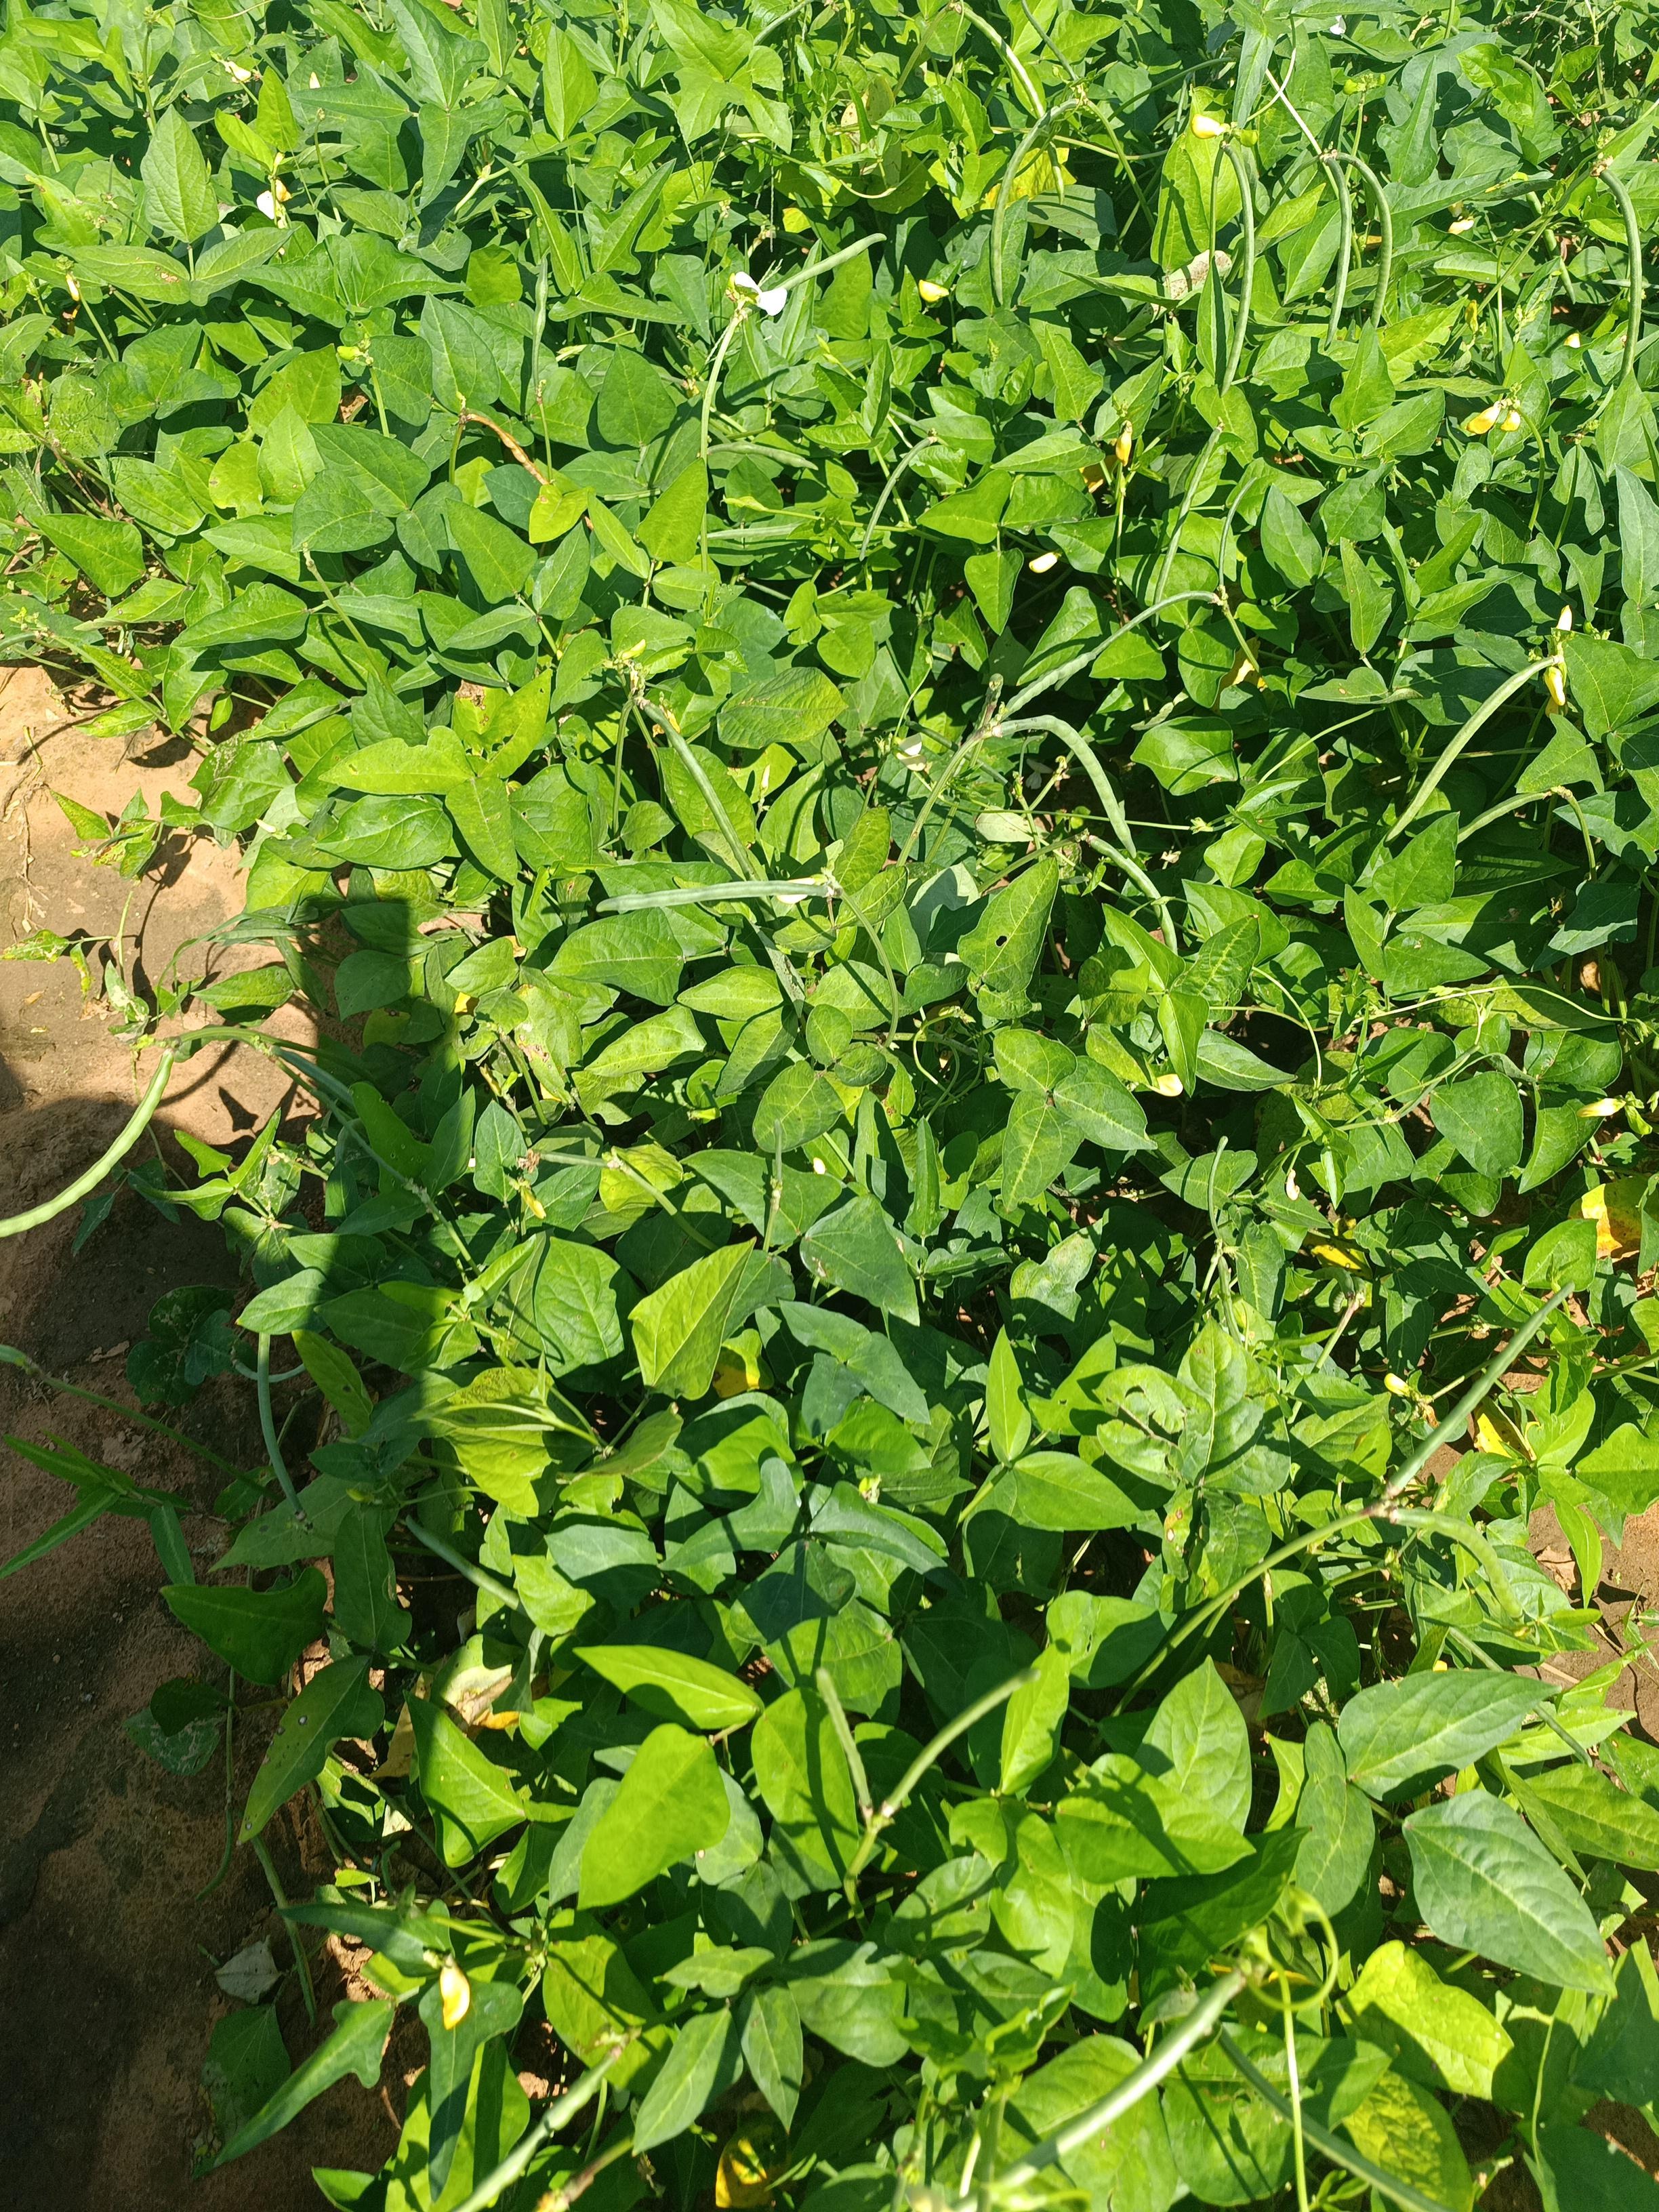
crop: cowpea
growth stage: development pod
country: Nigeria
